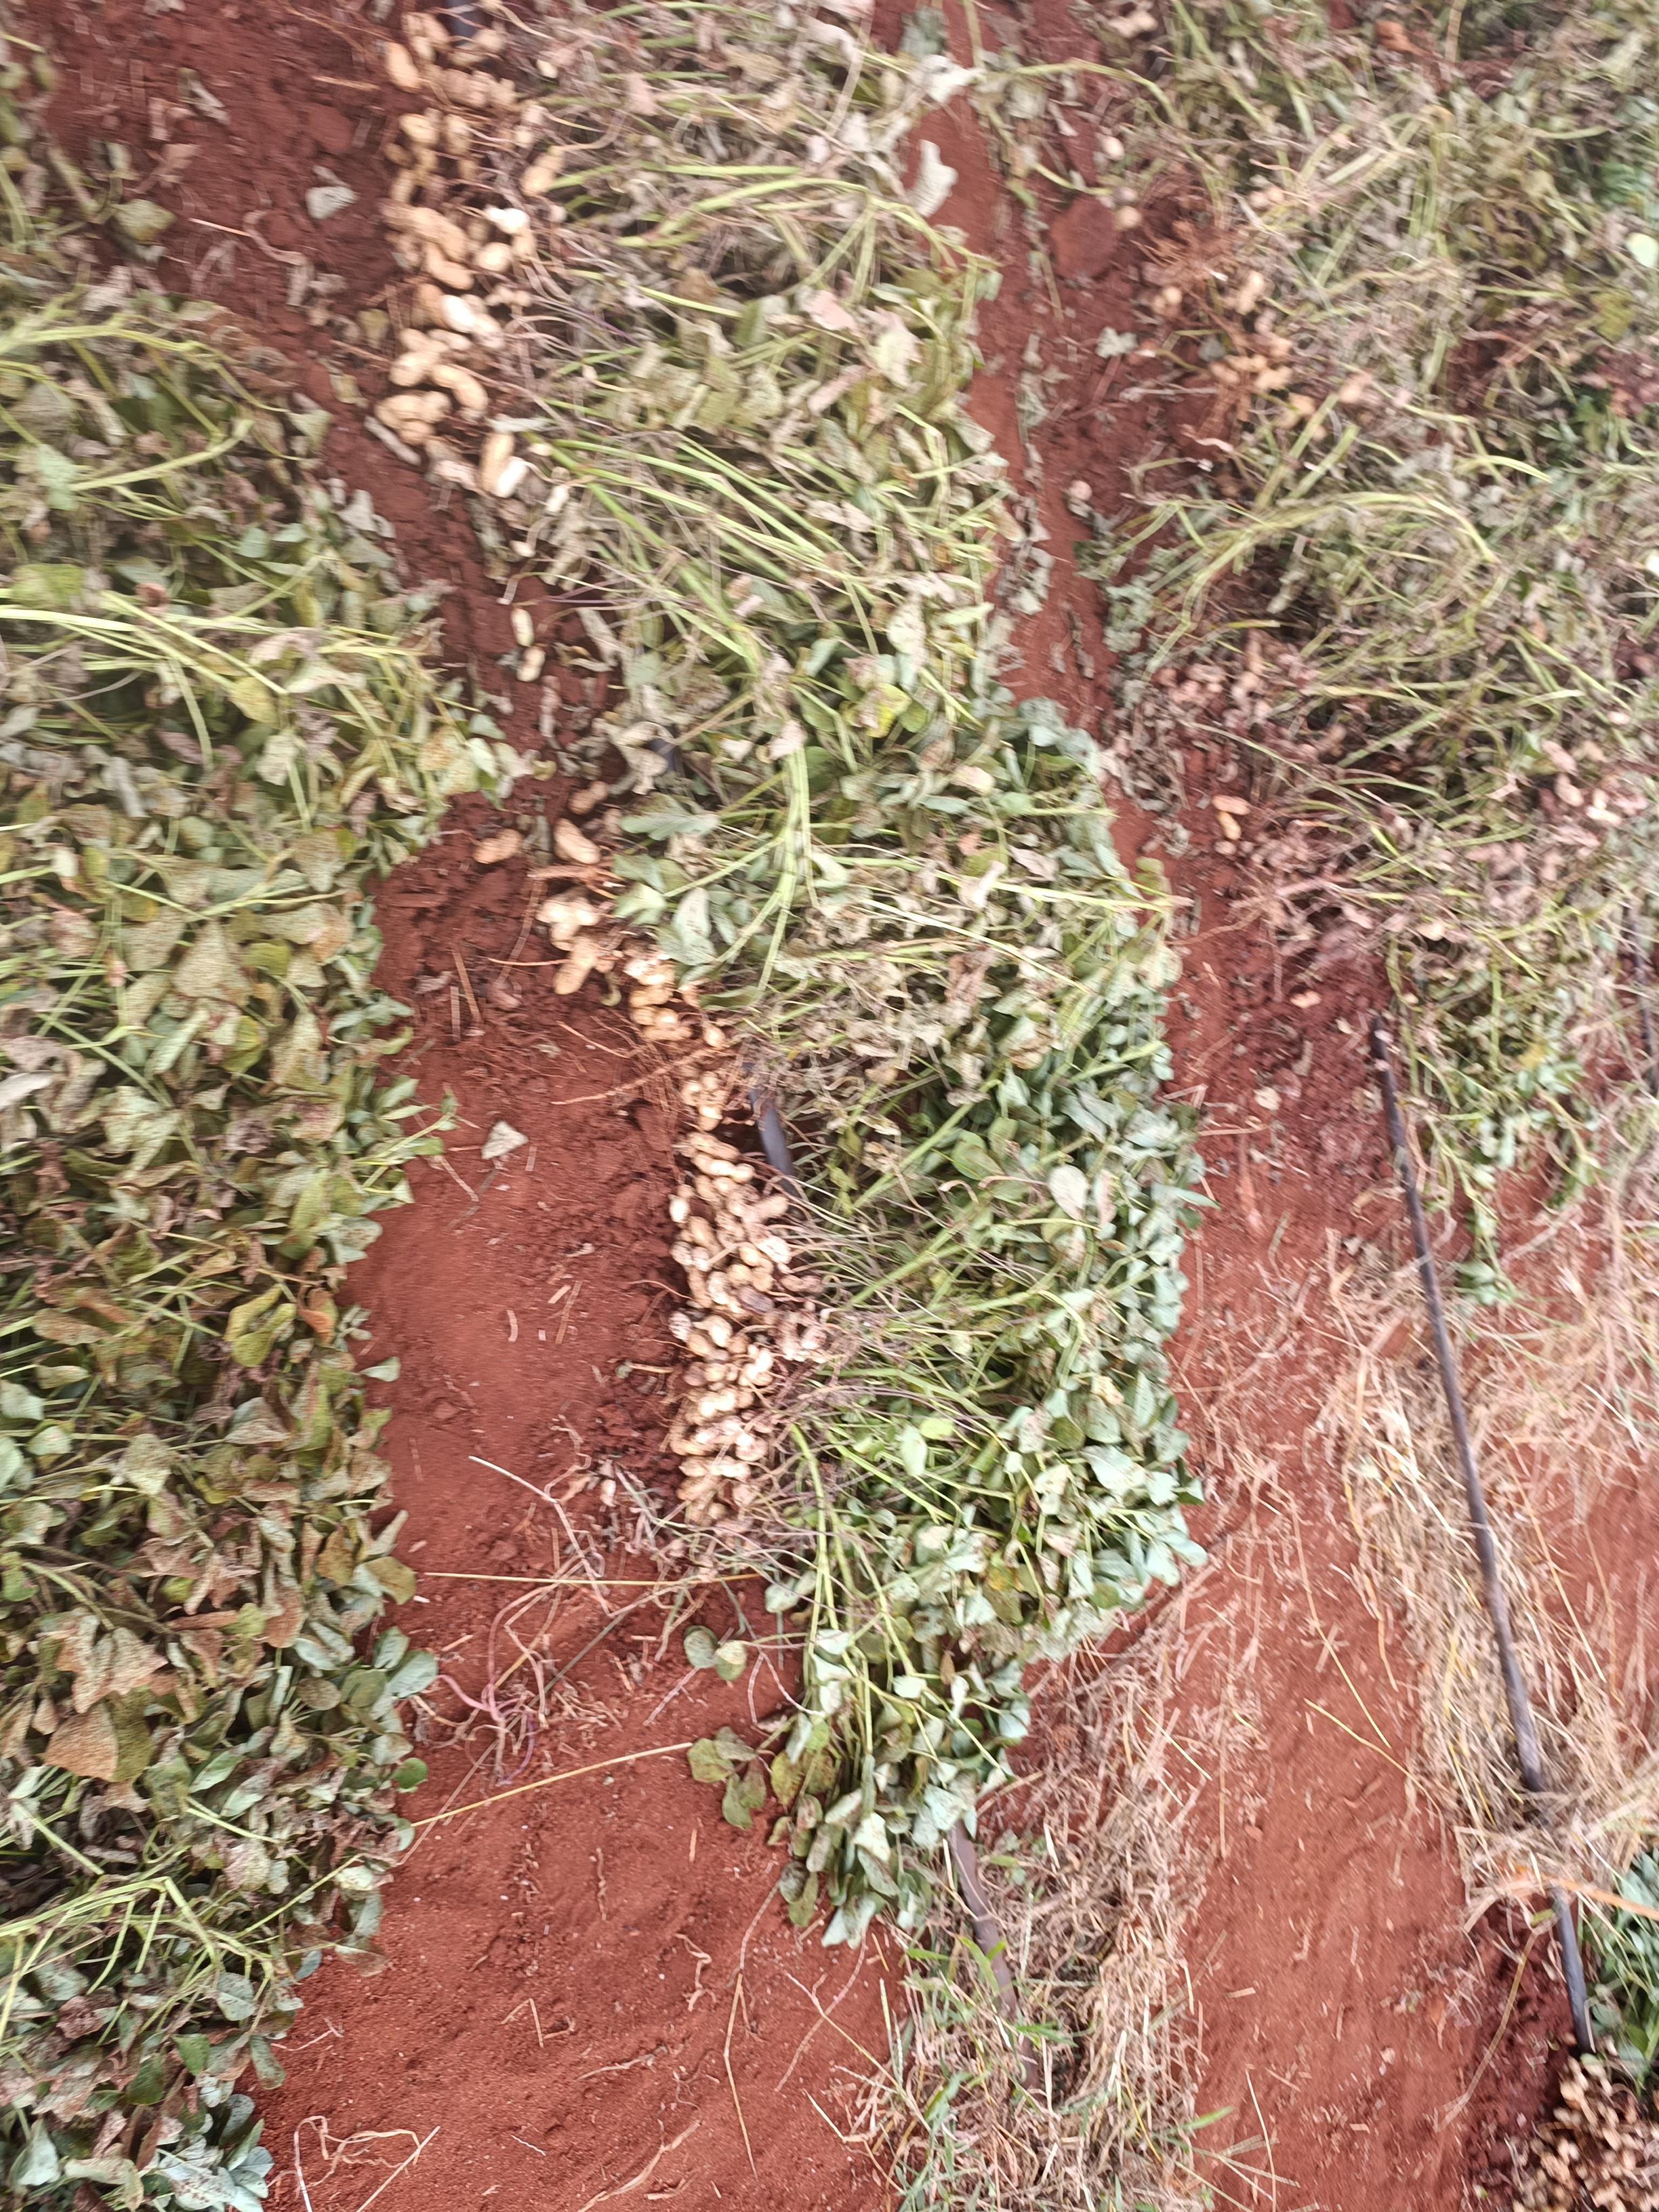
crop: groundnut
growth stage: harvest
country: Kenya
